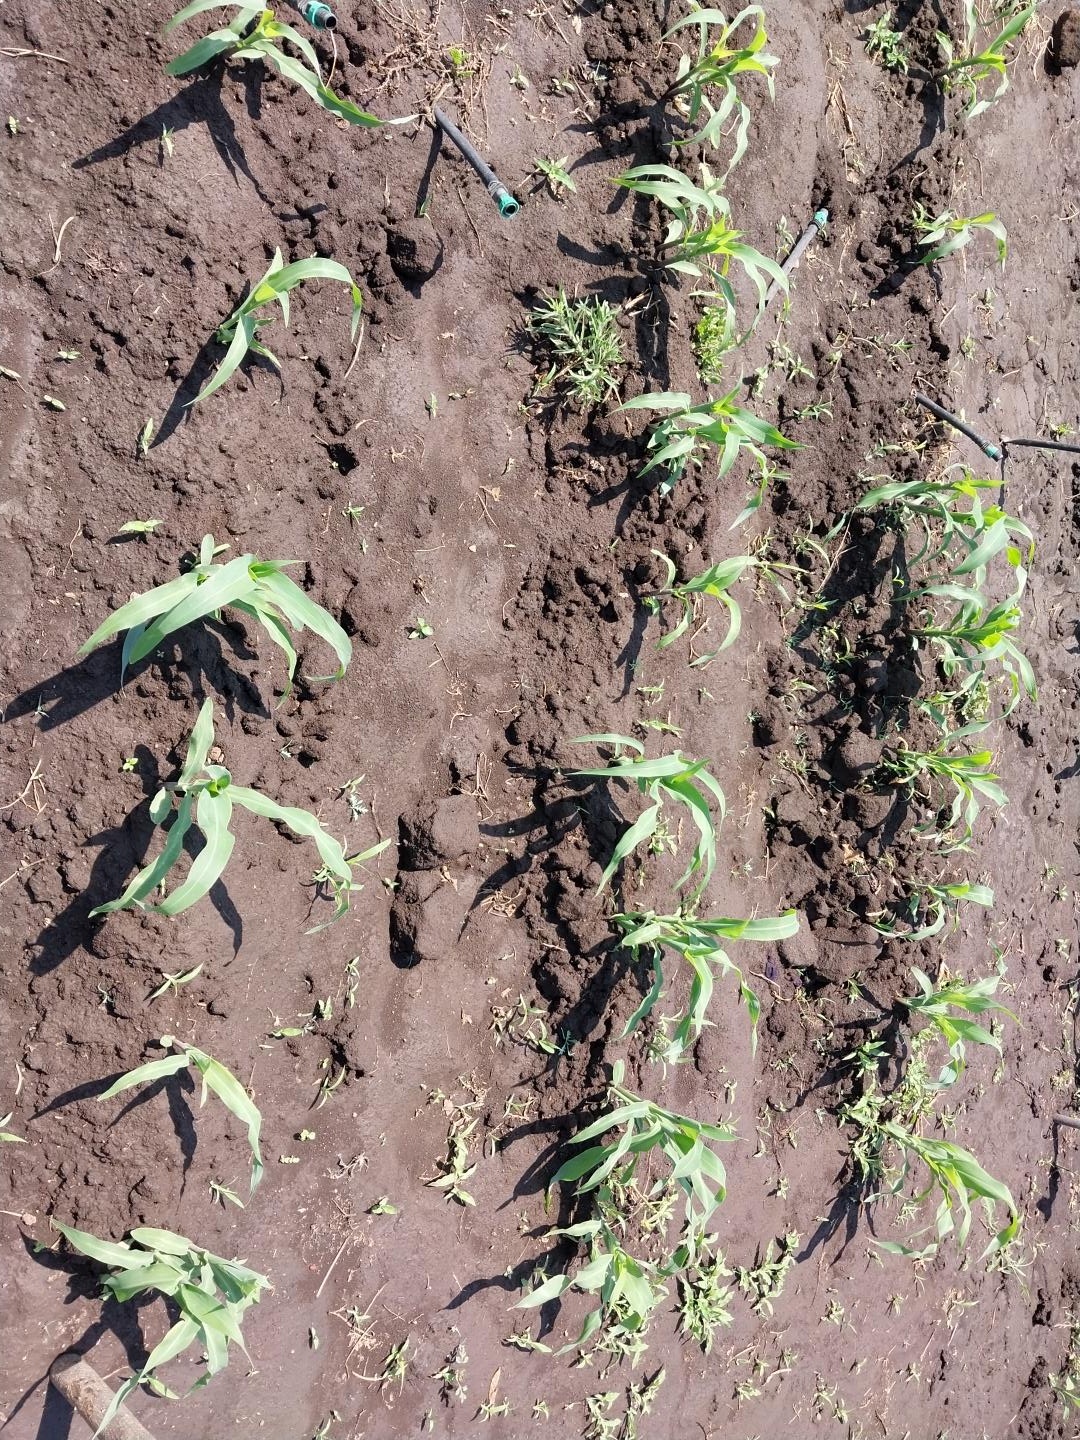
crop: maize
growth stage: emergence
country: Tanzania
